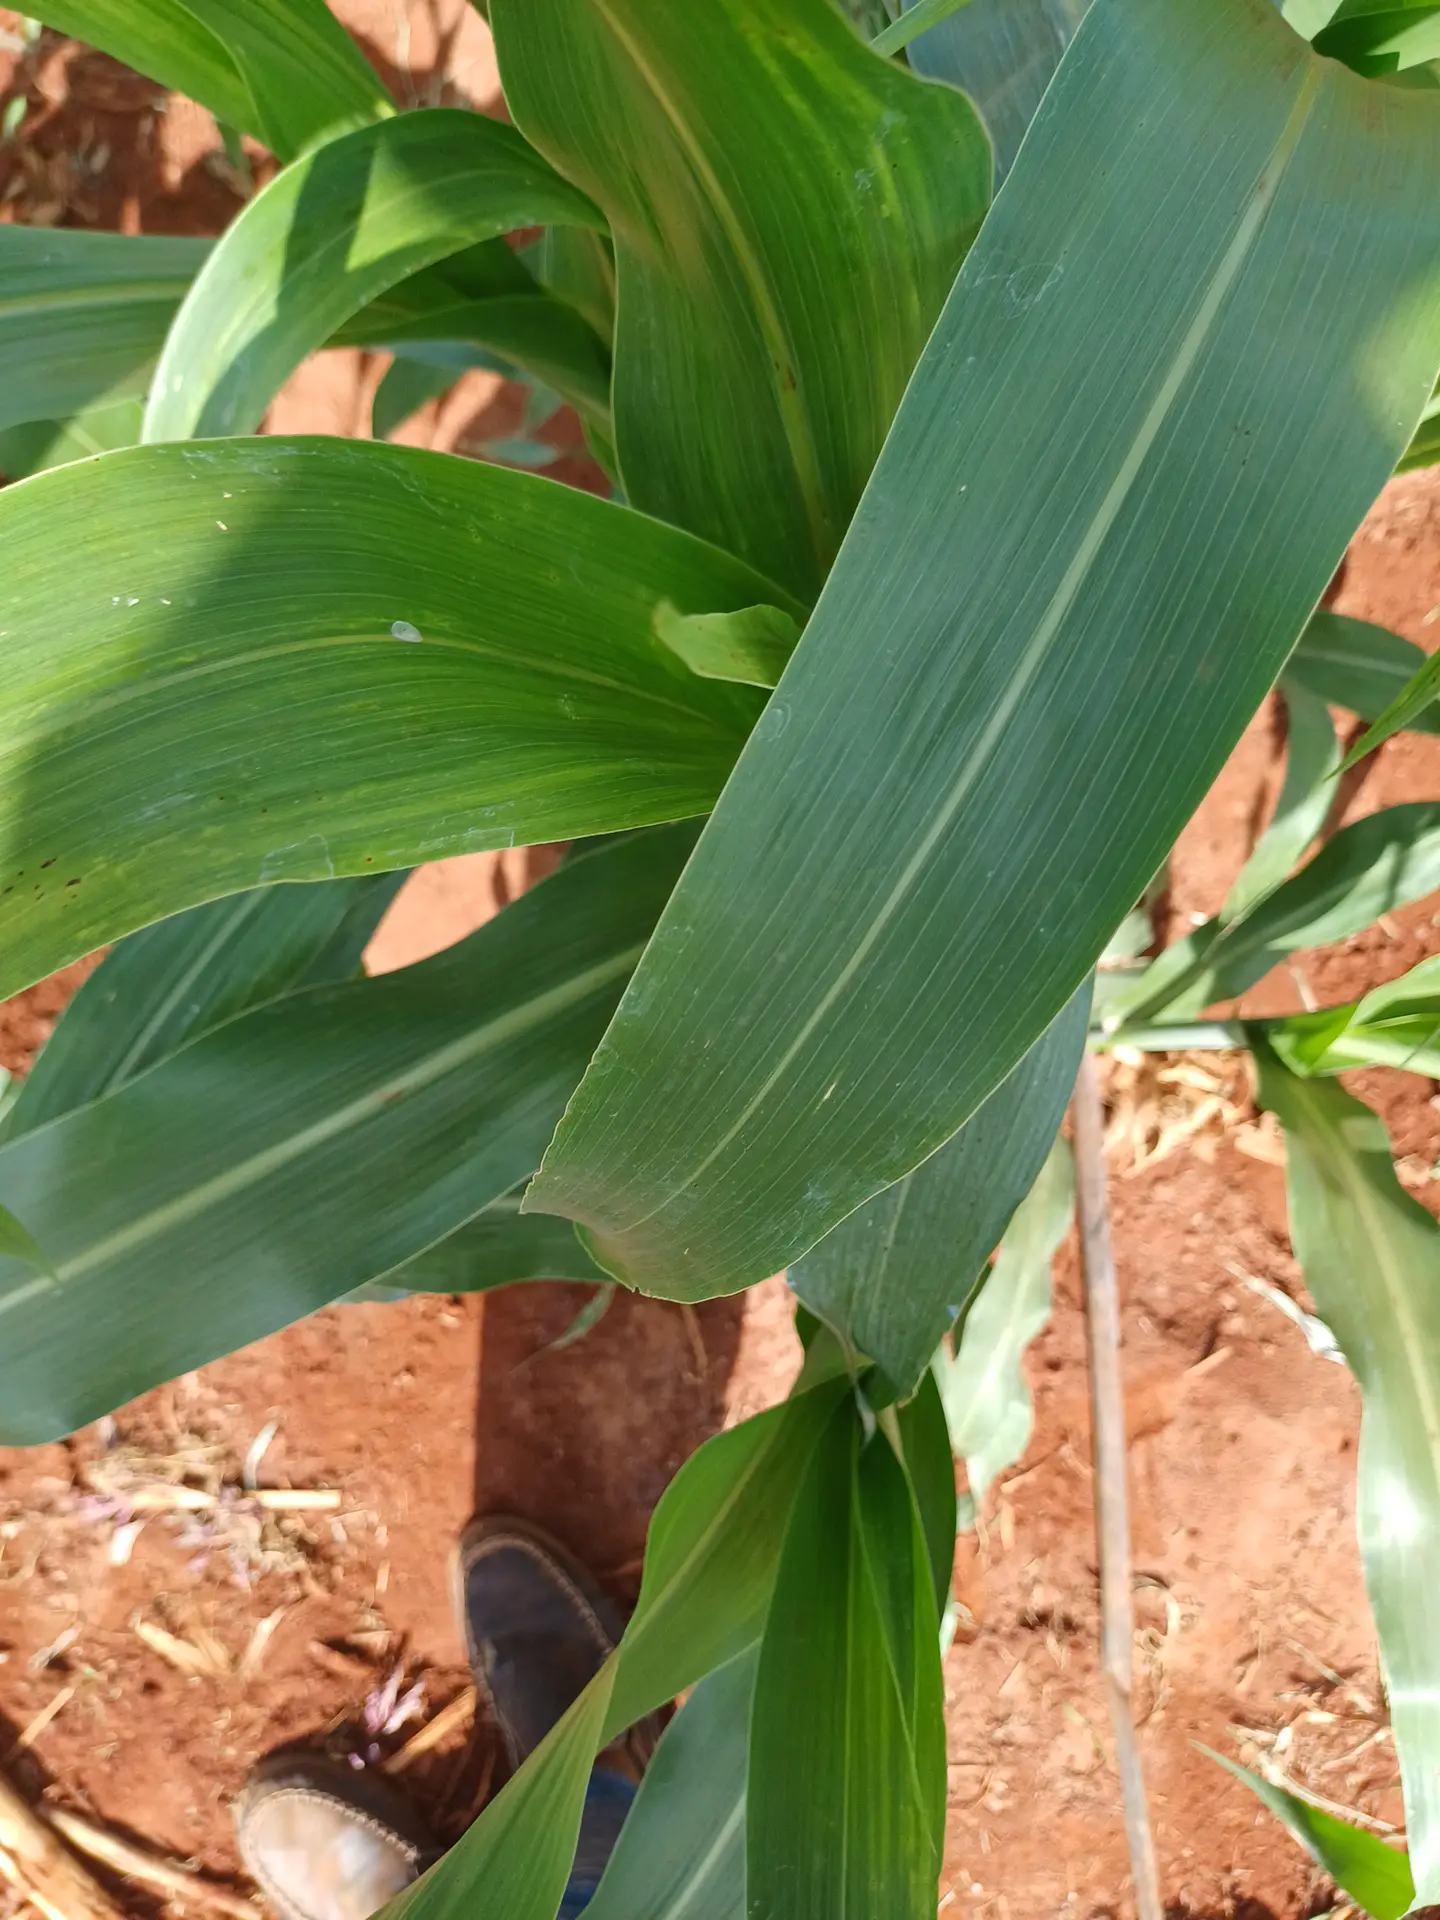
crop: sorghum
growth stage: vegetative
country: Kenya
